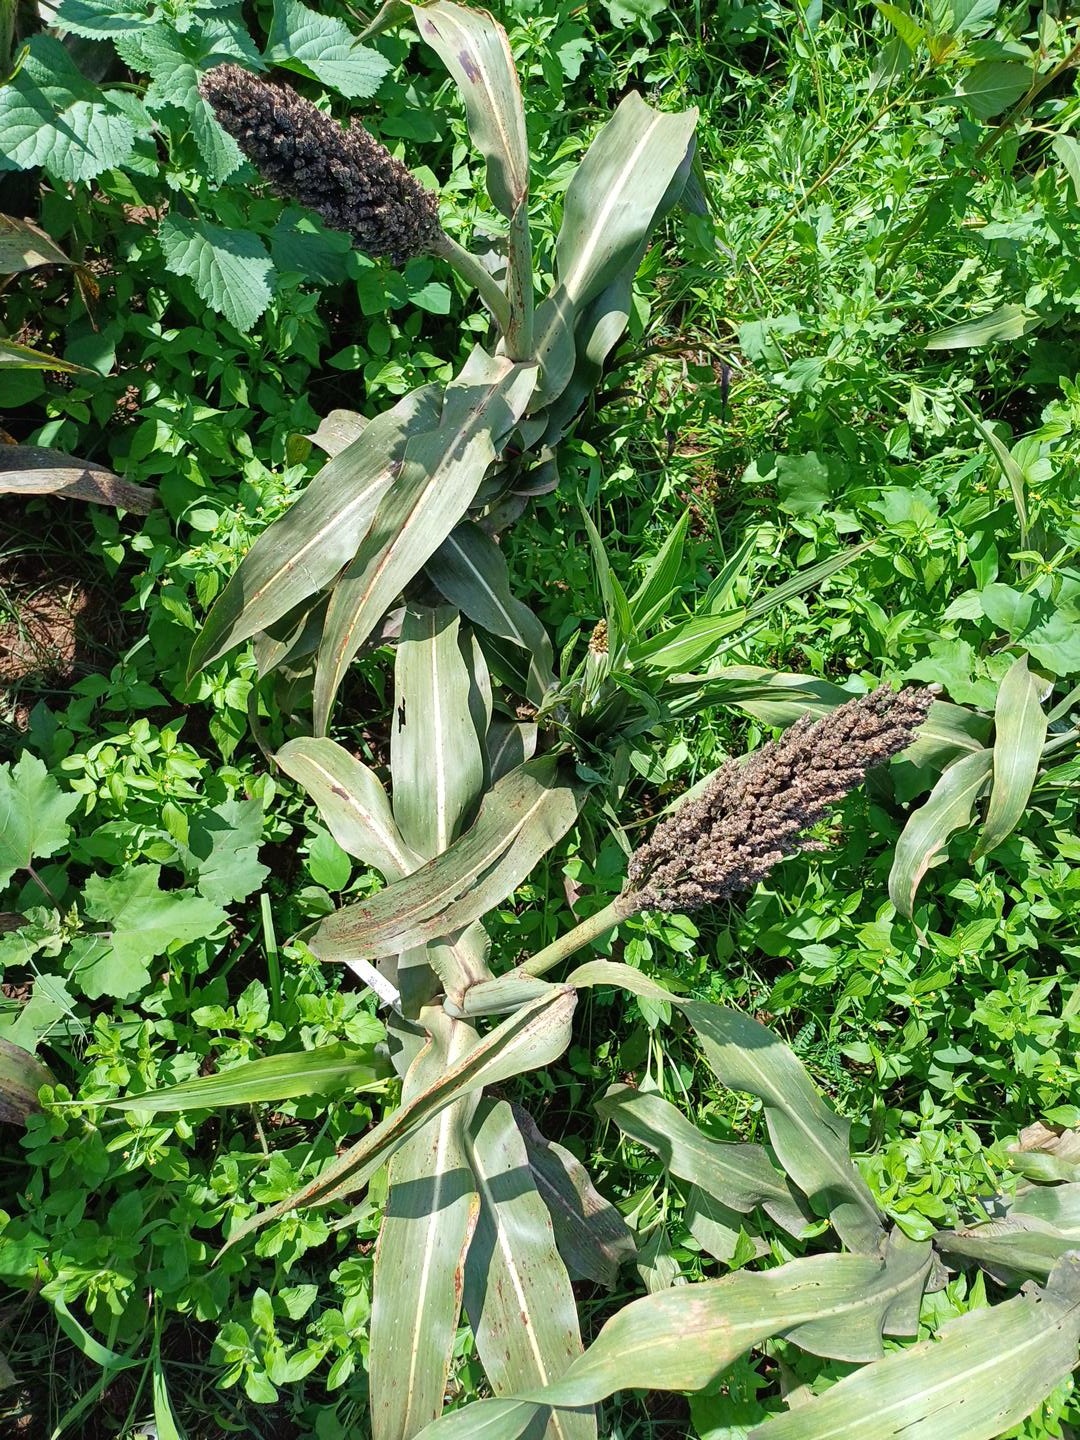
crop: sorghum
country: Kenya
